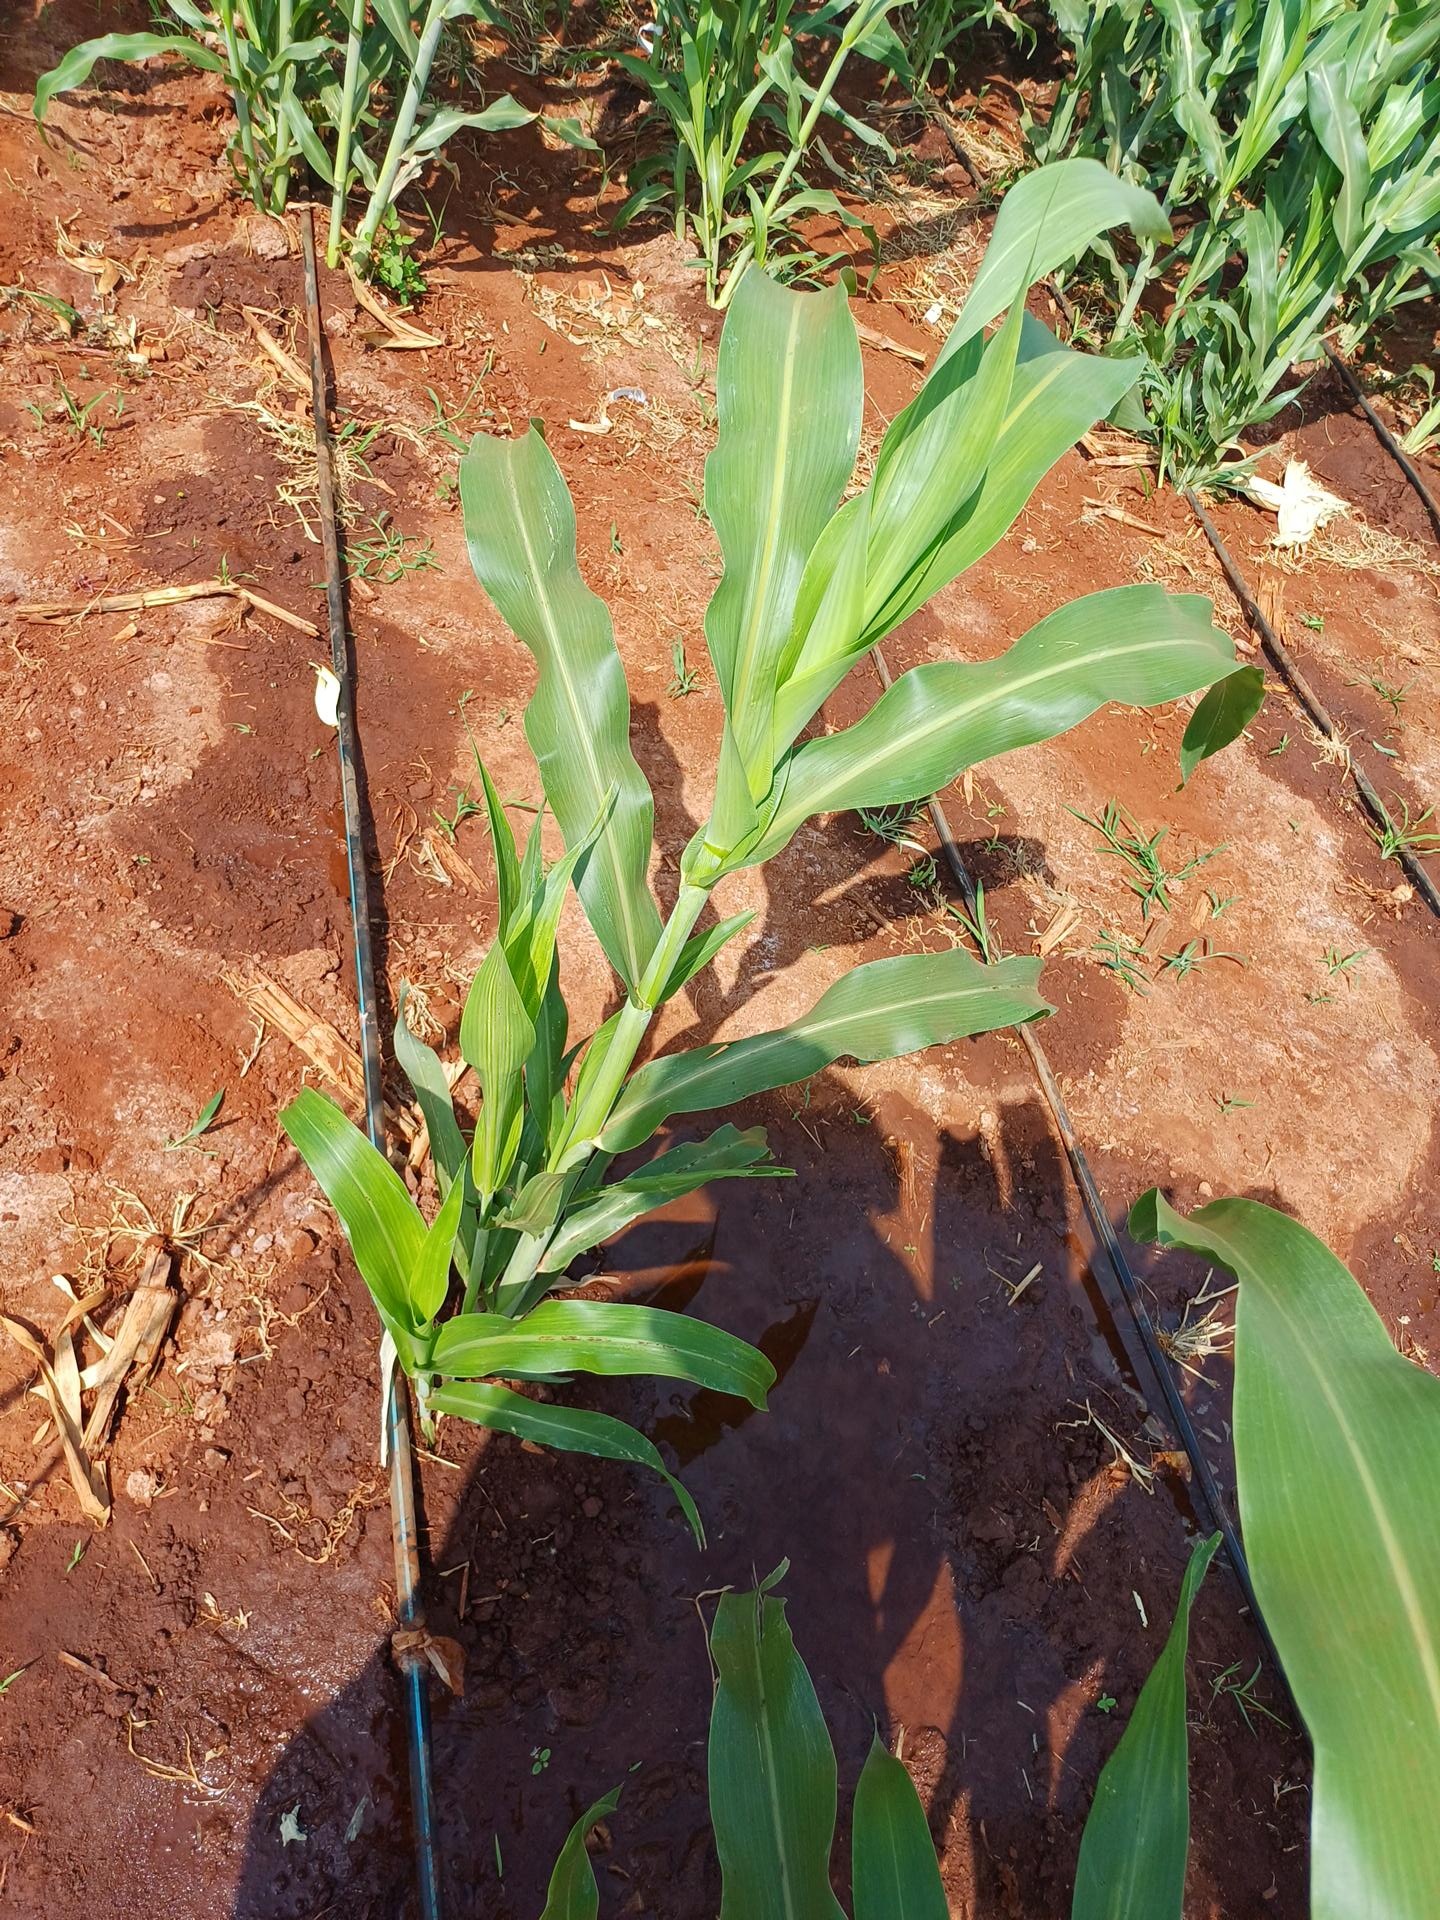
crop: sorghum
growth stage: vegetative
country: Kenya
